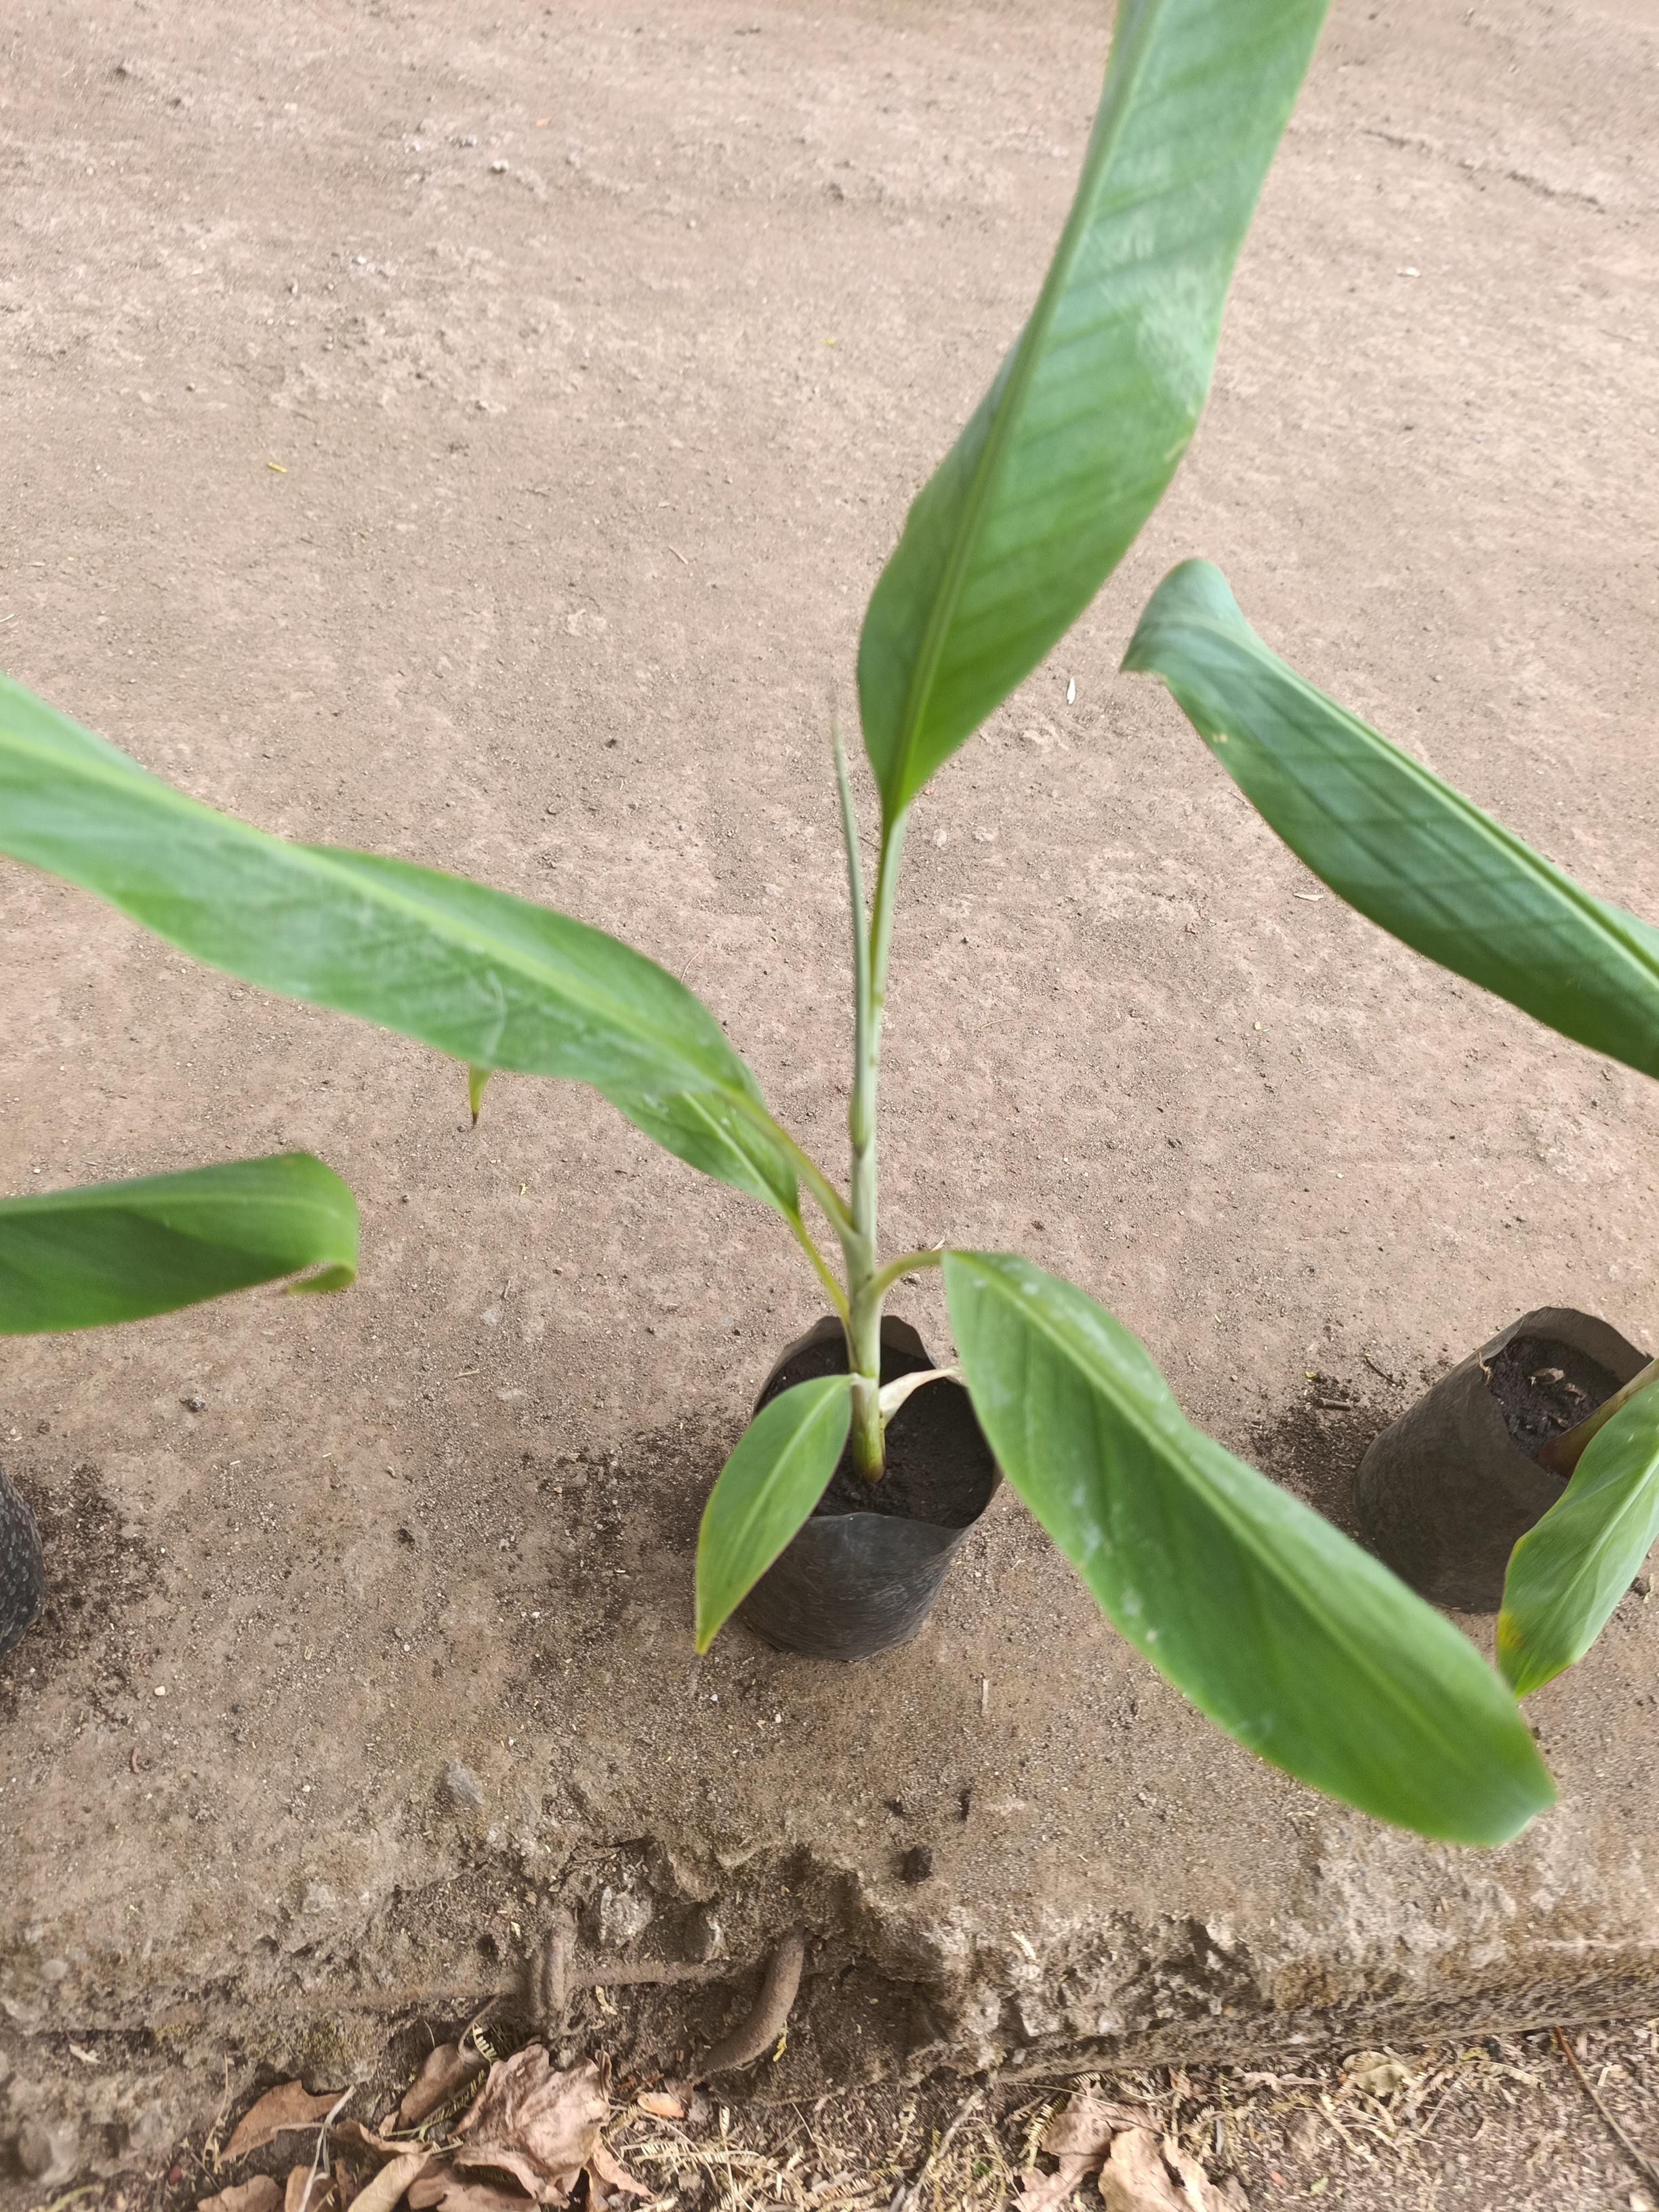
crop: banana
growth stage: vegetative
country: Tanzania
